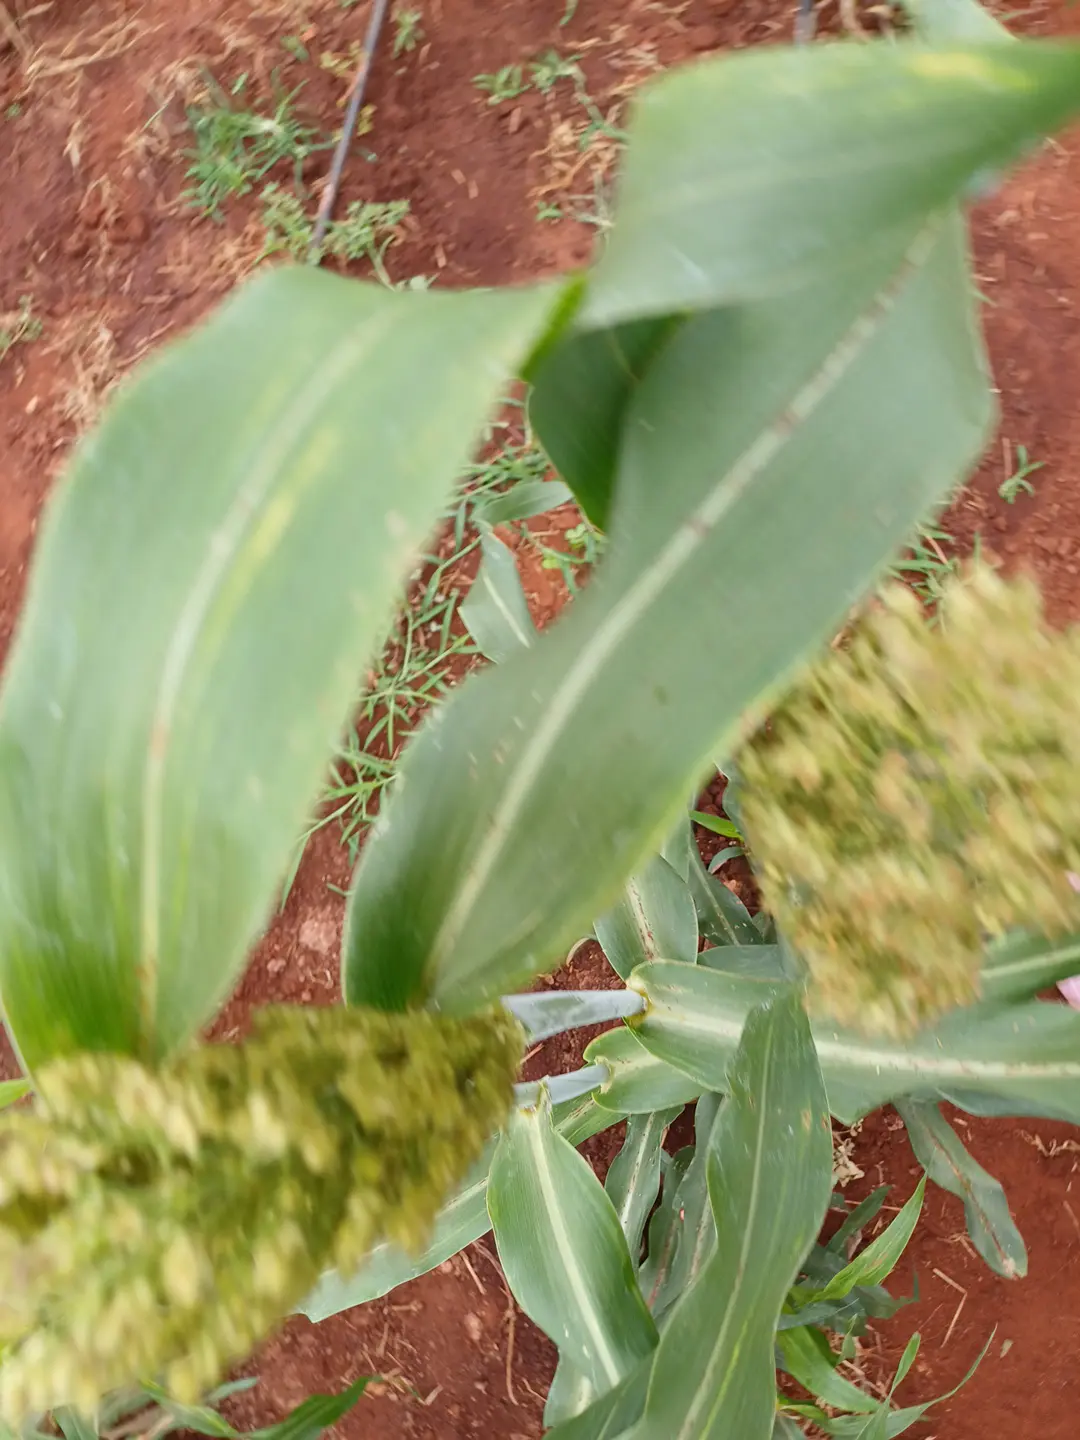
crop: sorghum
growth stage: flowering
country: Kenya
